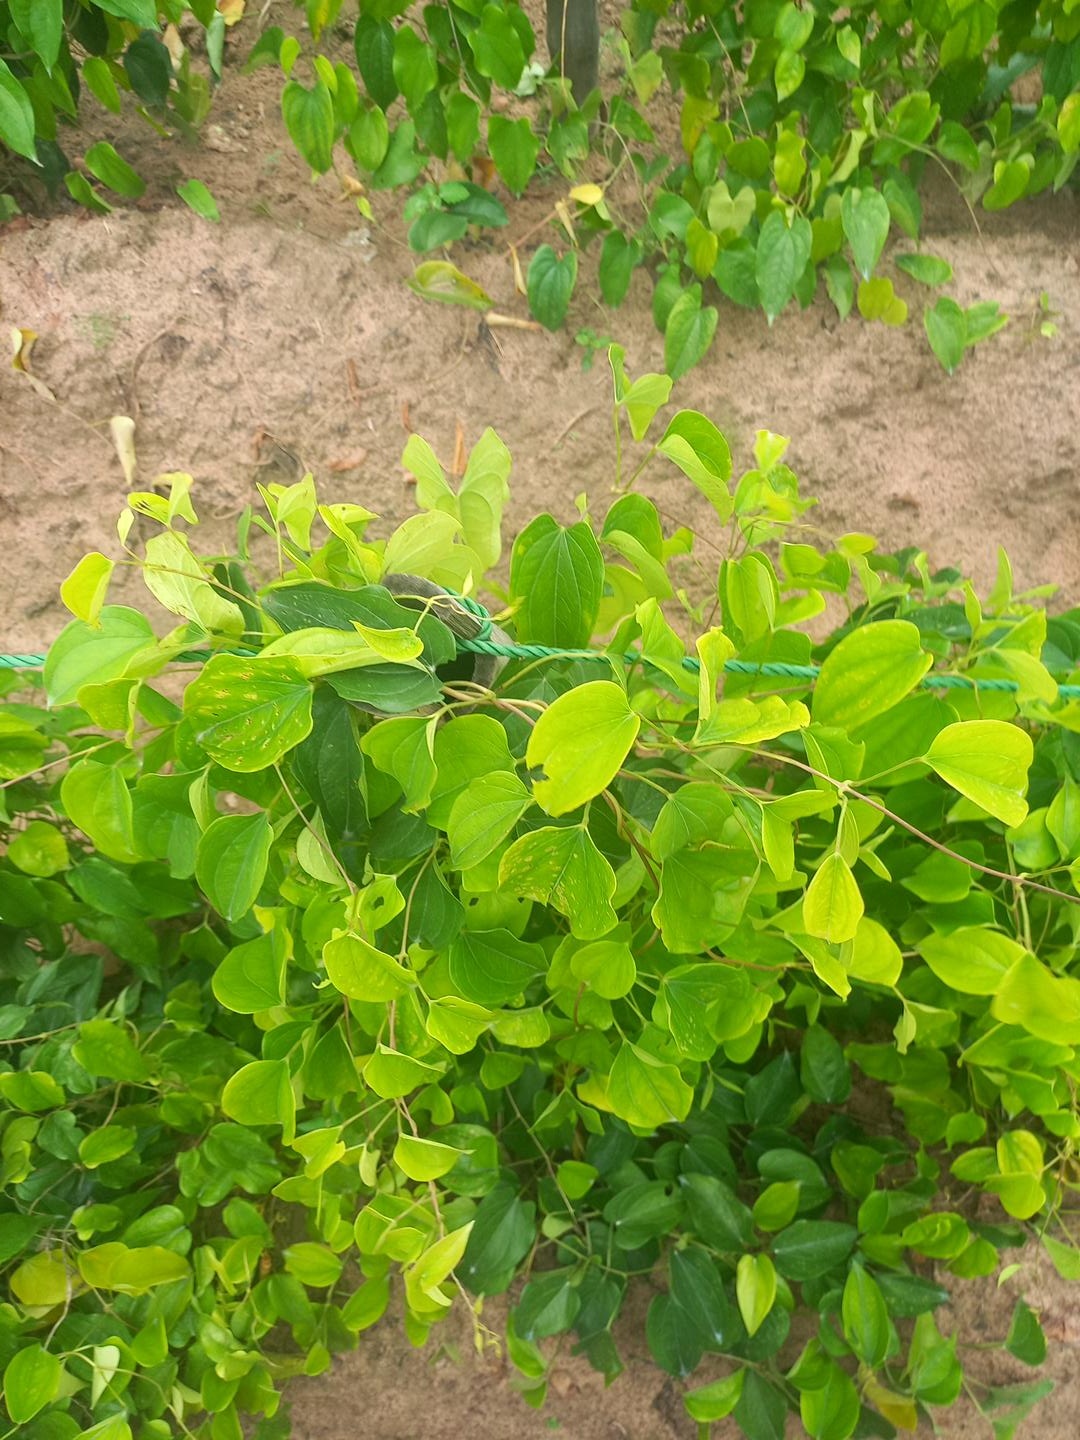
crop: yam
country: Nigeria
